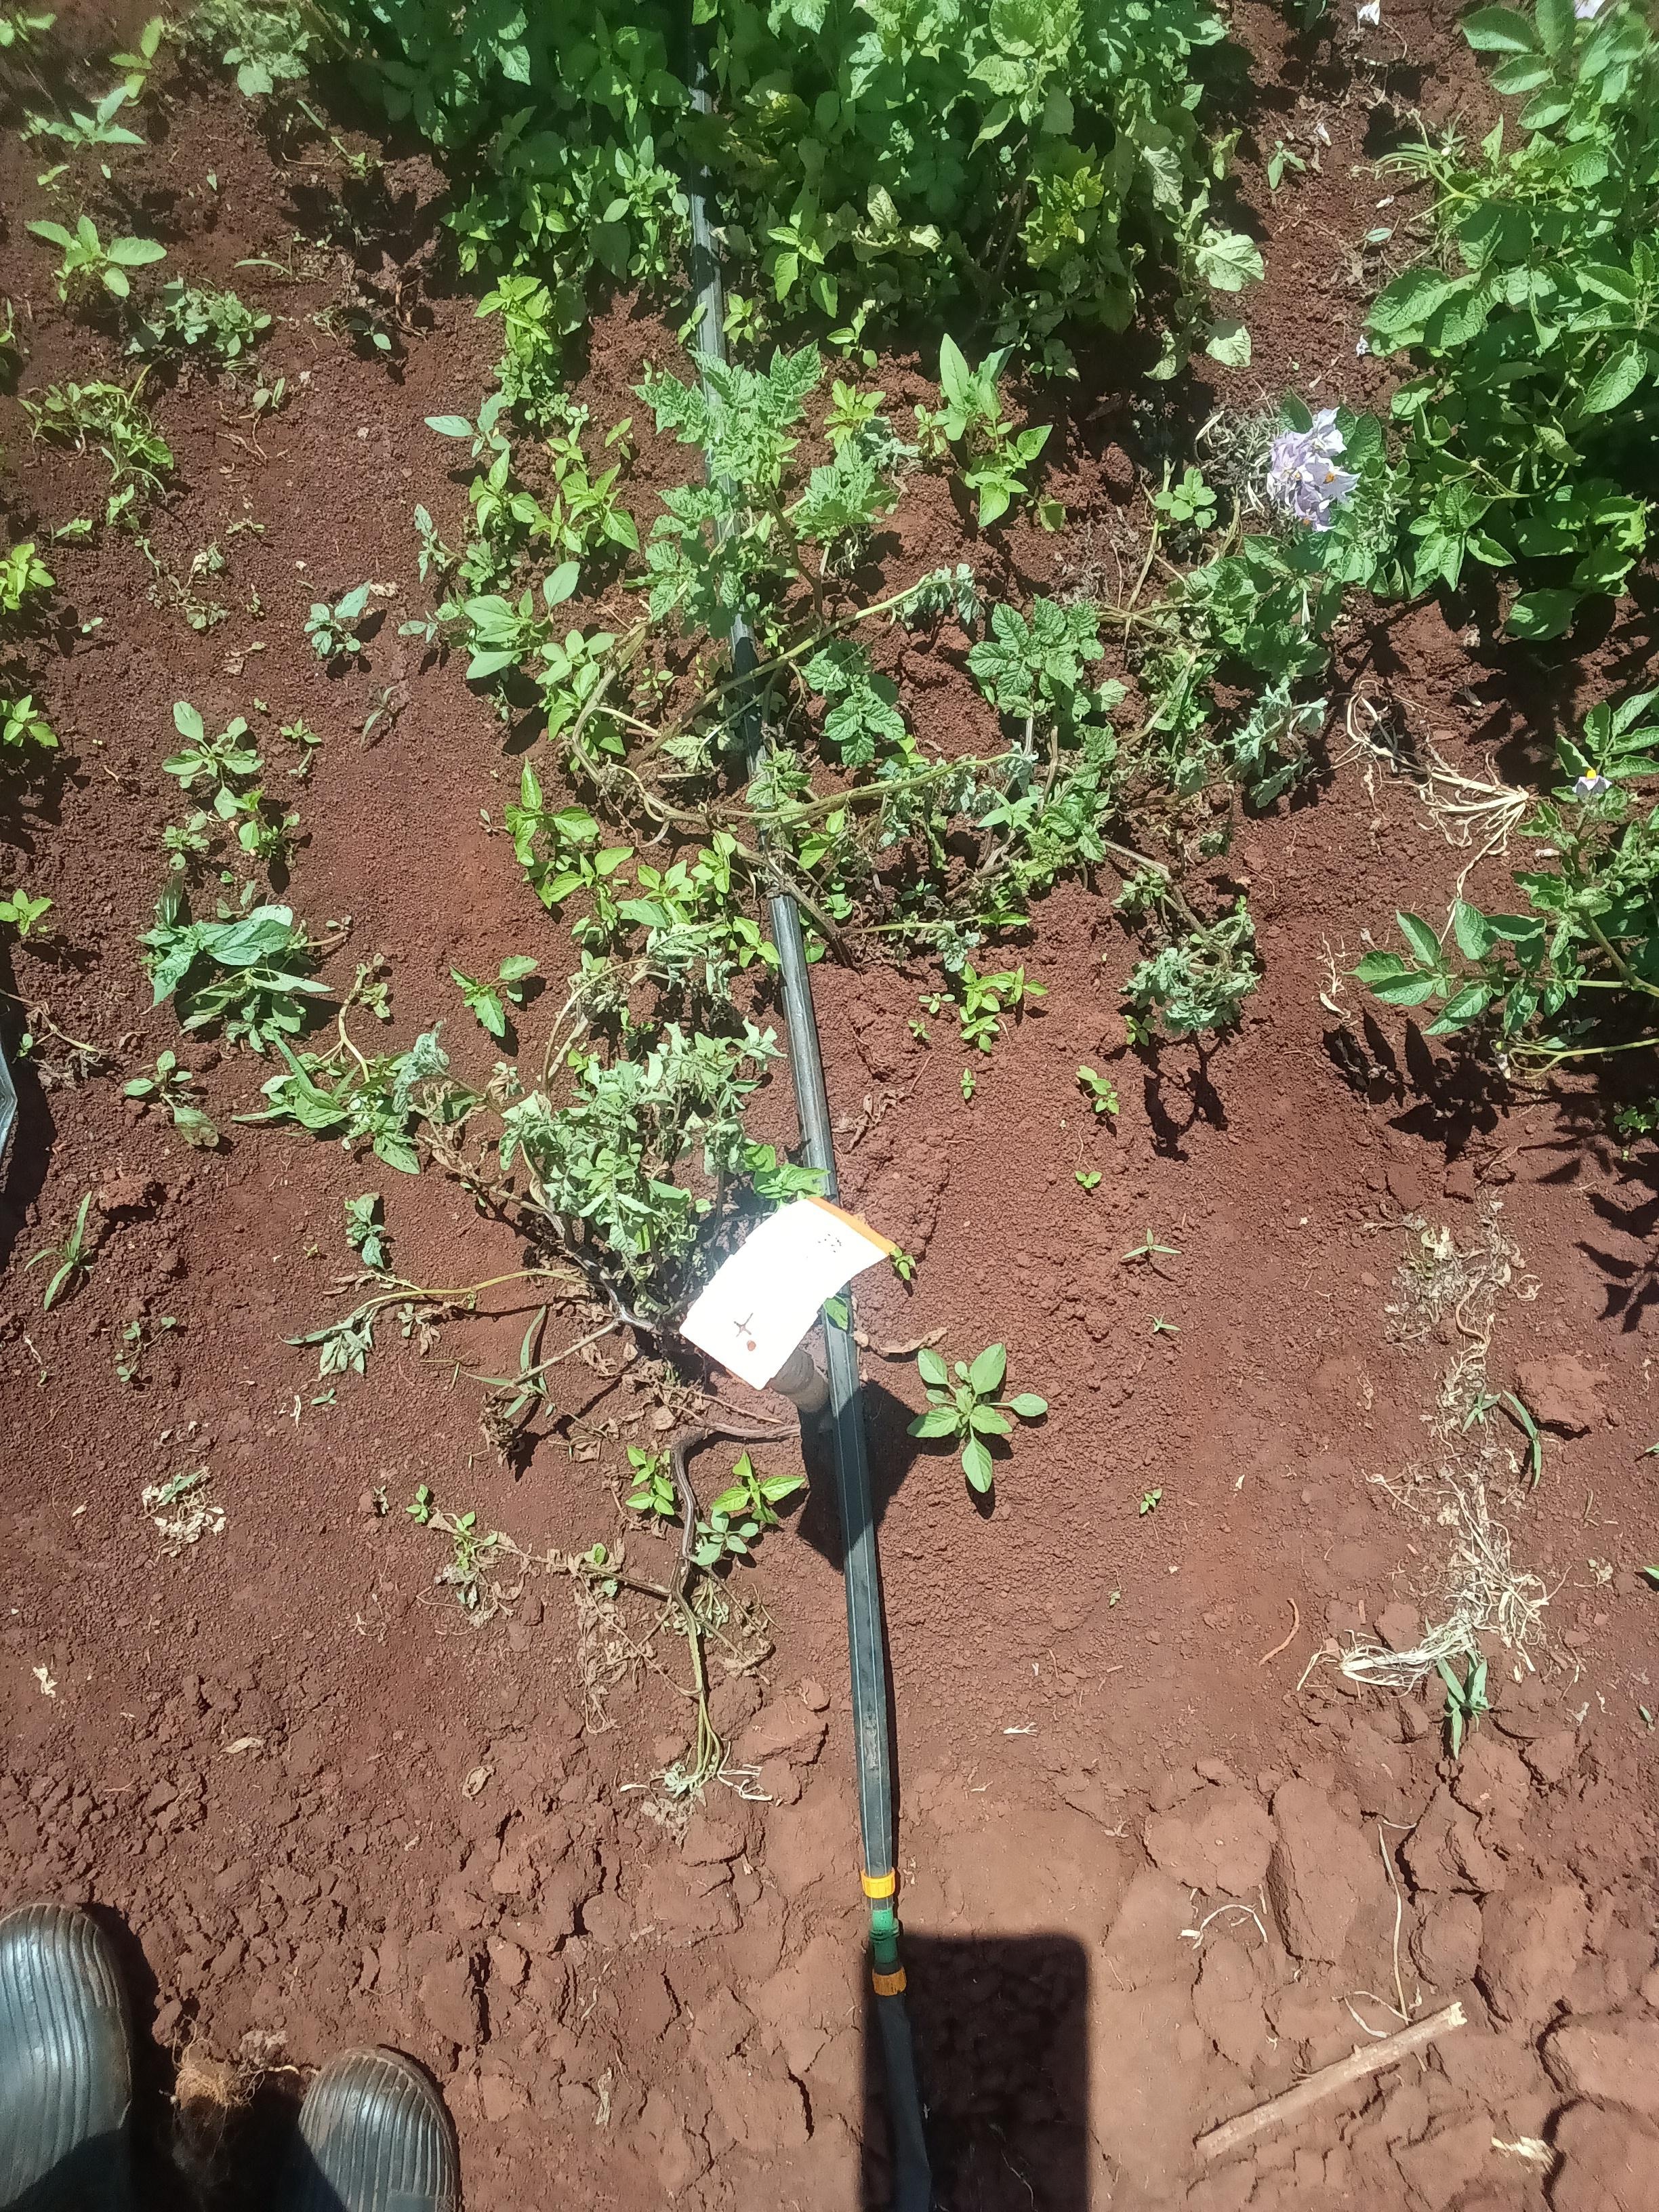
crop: potato
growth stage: maturity
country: Kenya
